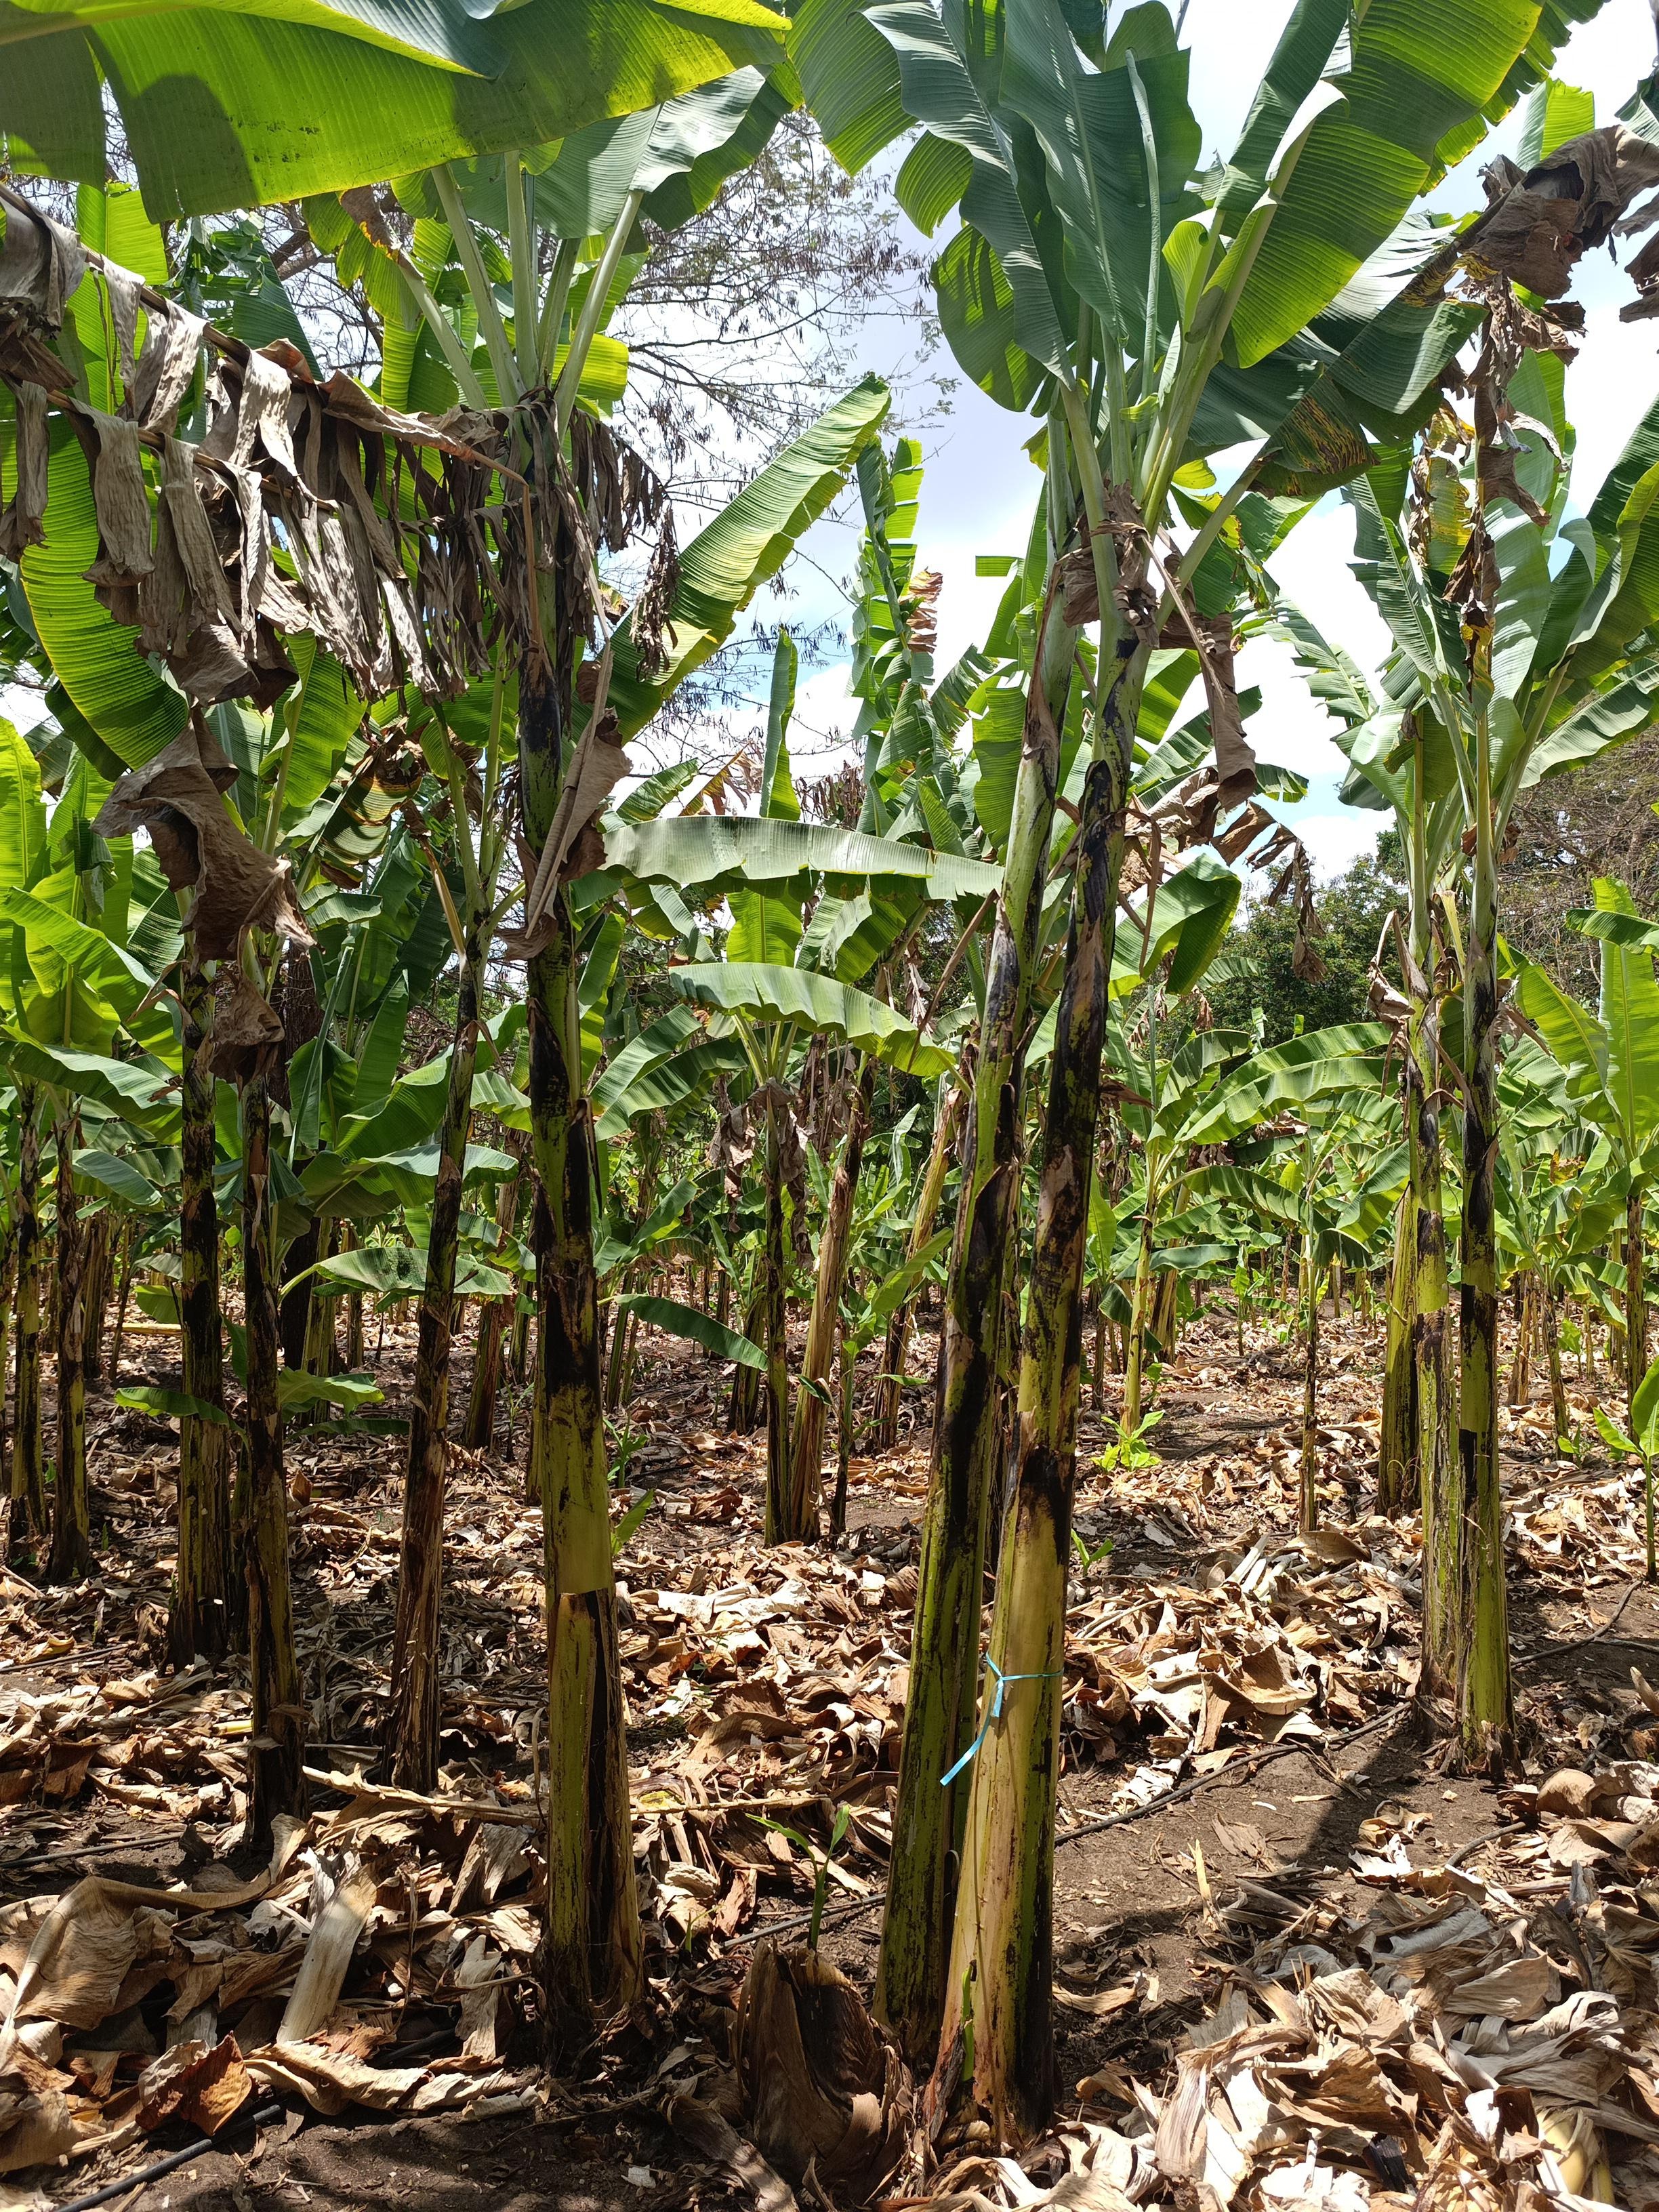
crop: banana
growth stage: vegetative
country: Tanzania
